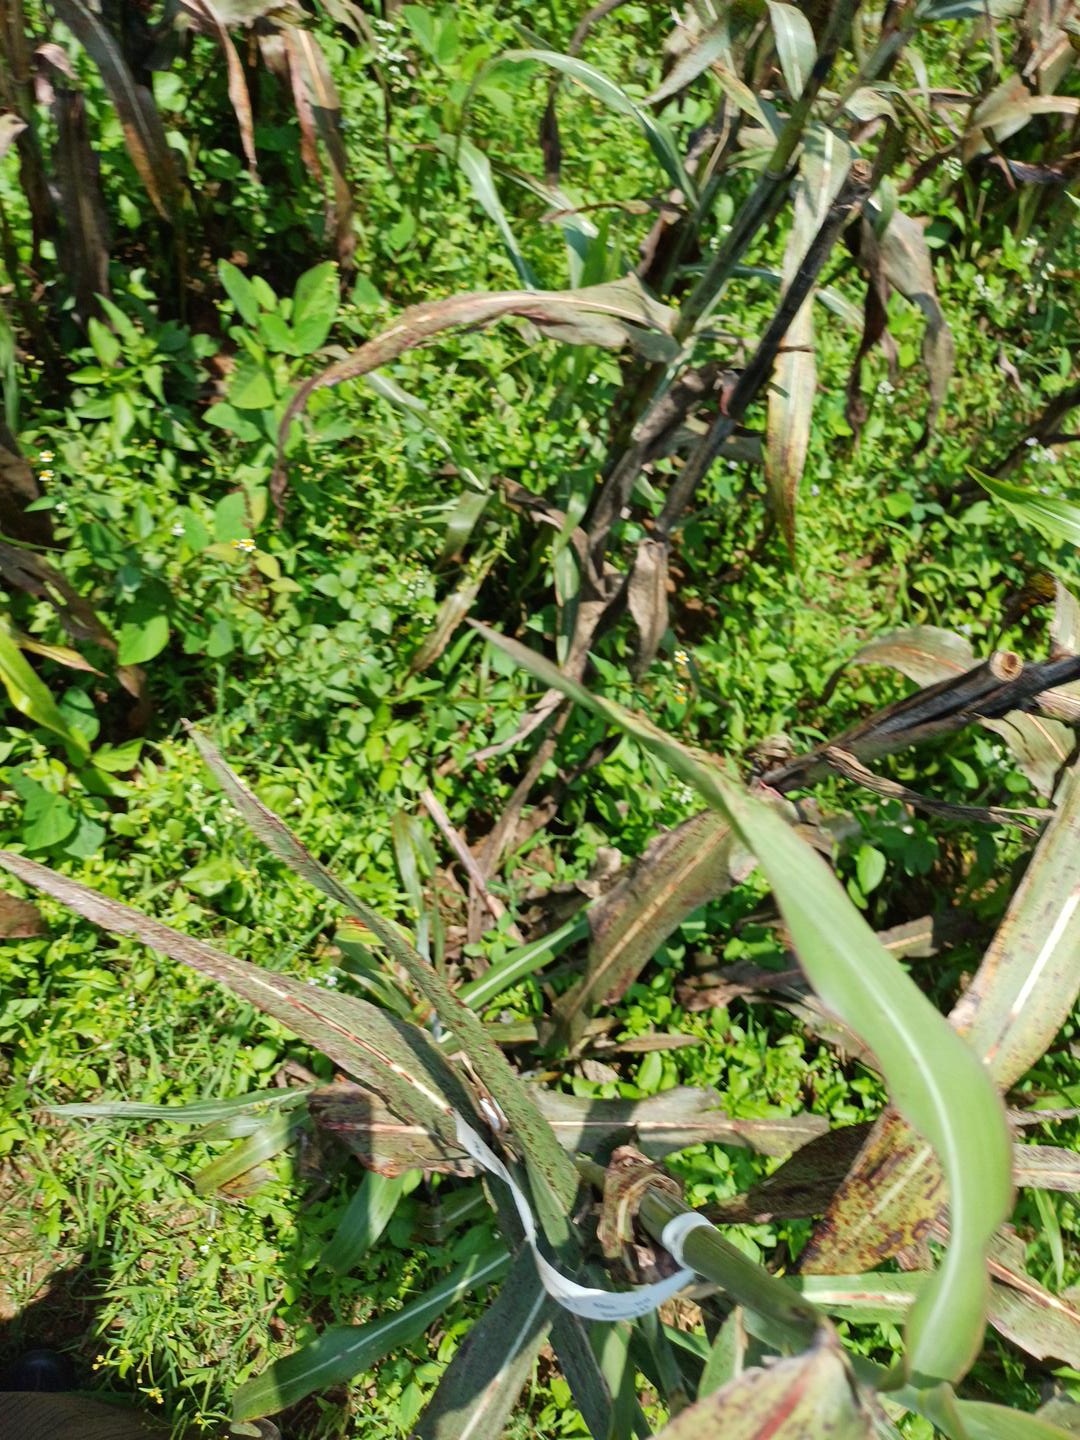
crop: sorghum
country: Kenya
